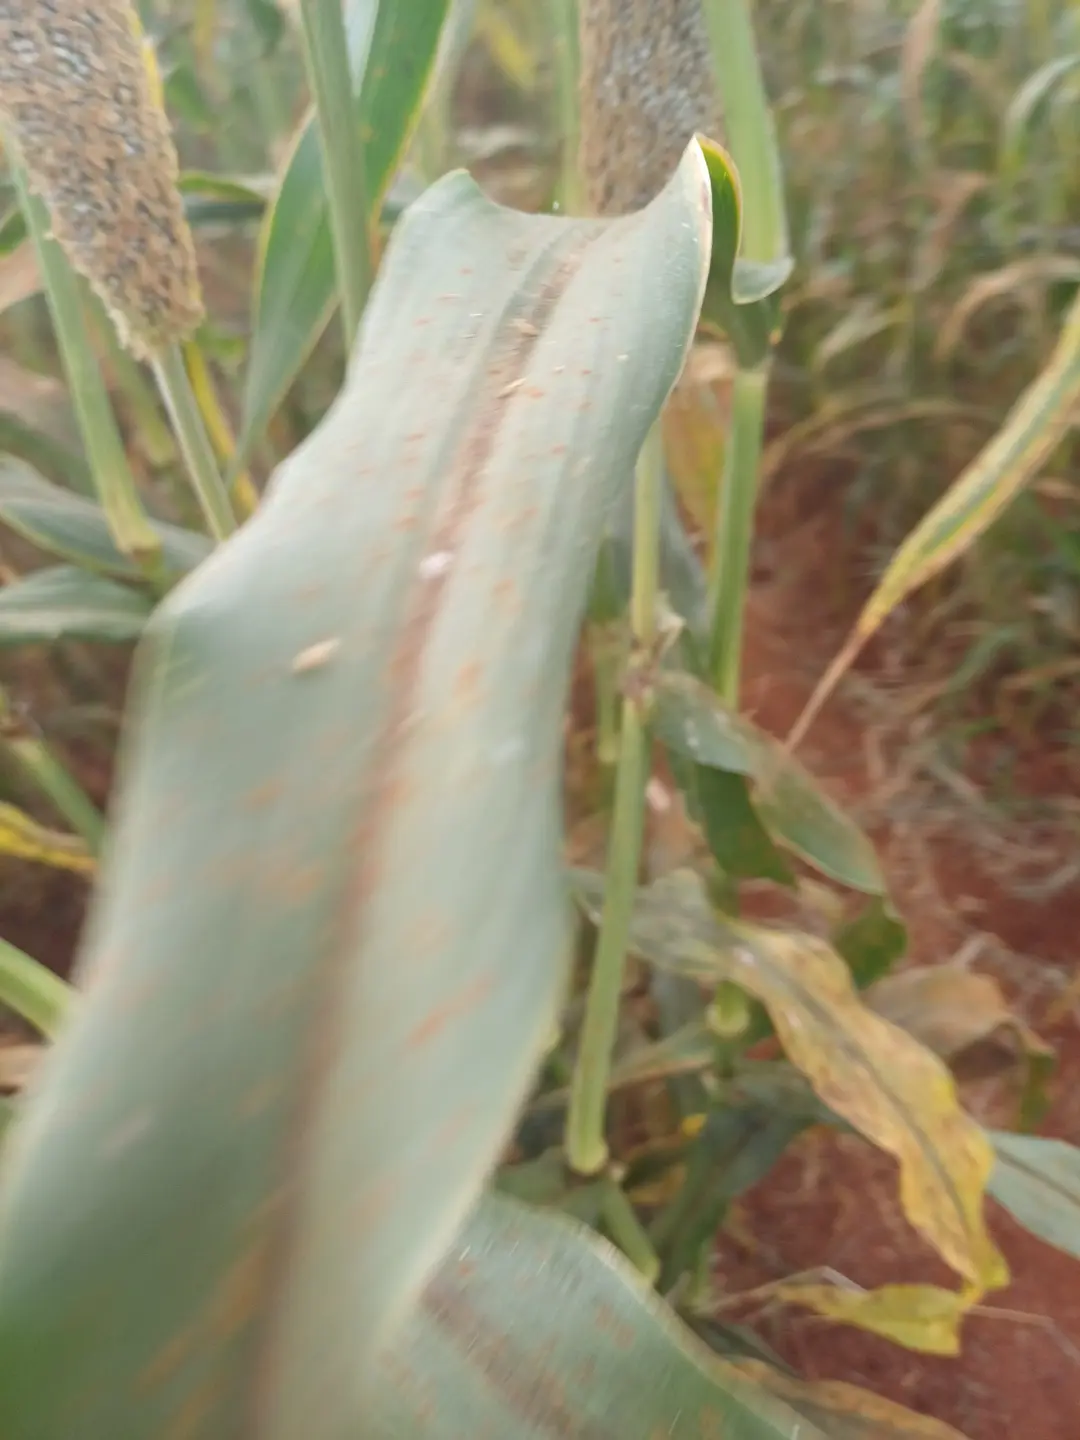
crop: pearl millet
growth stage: filling grain
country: Kenya
